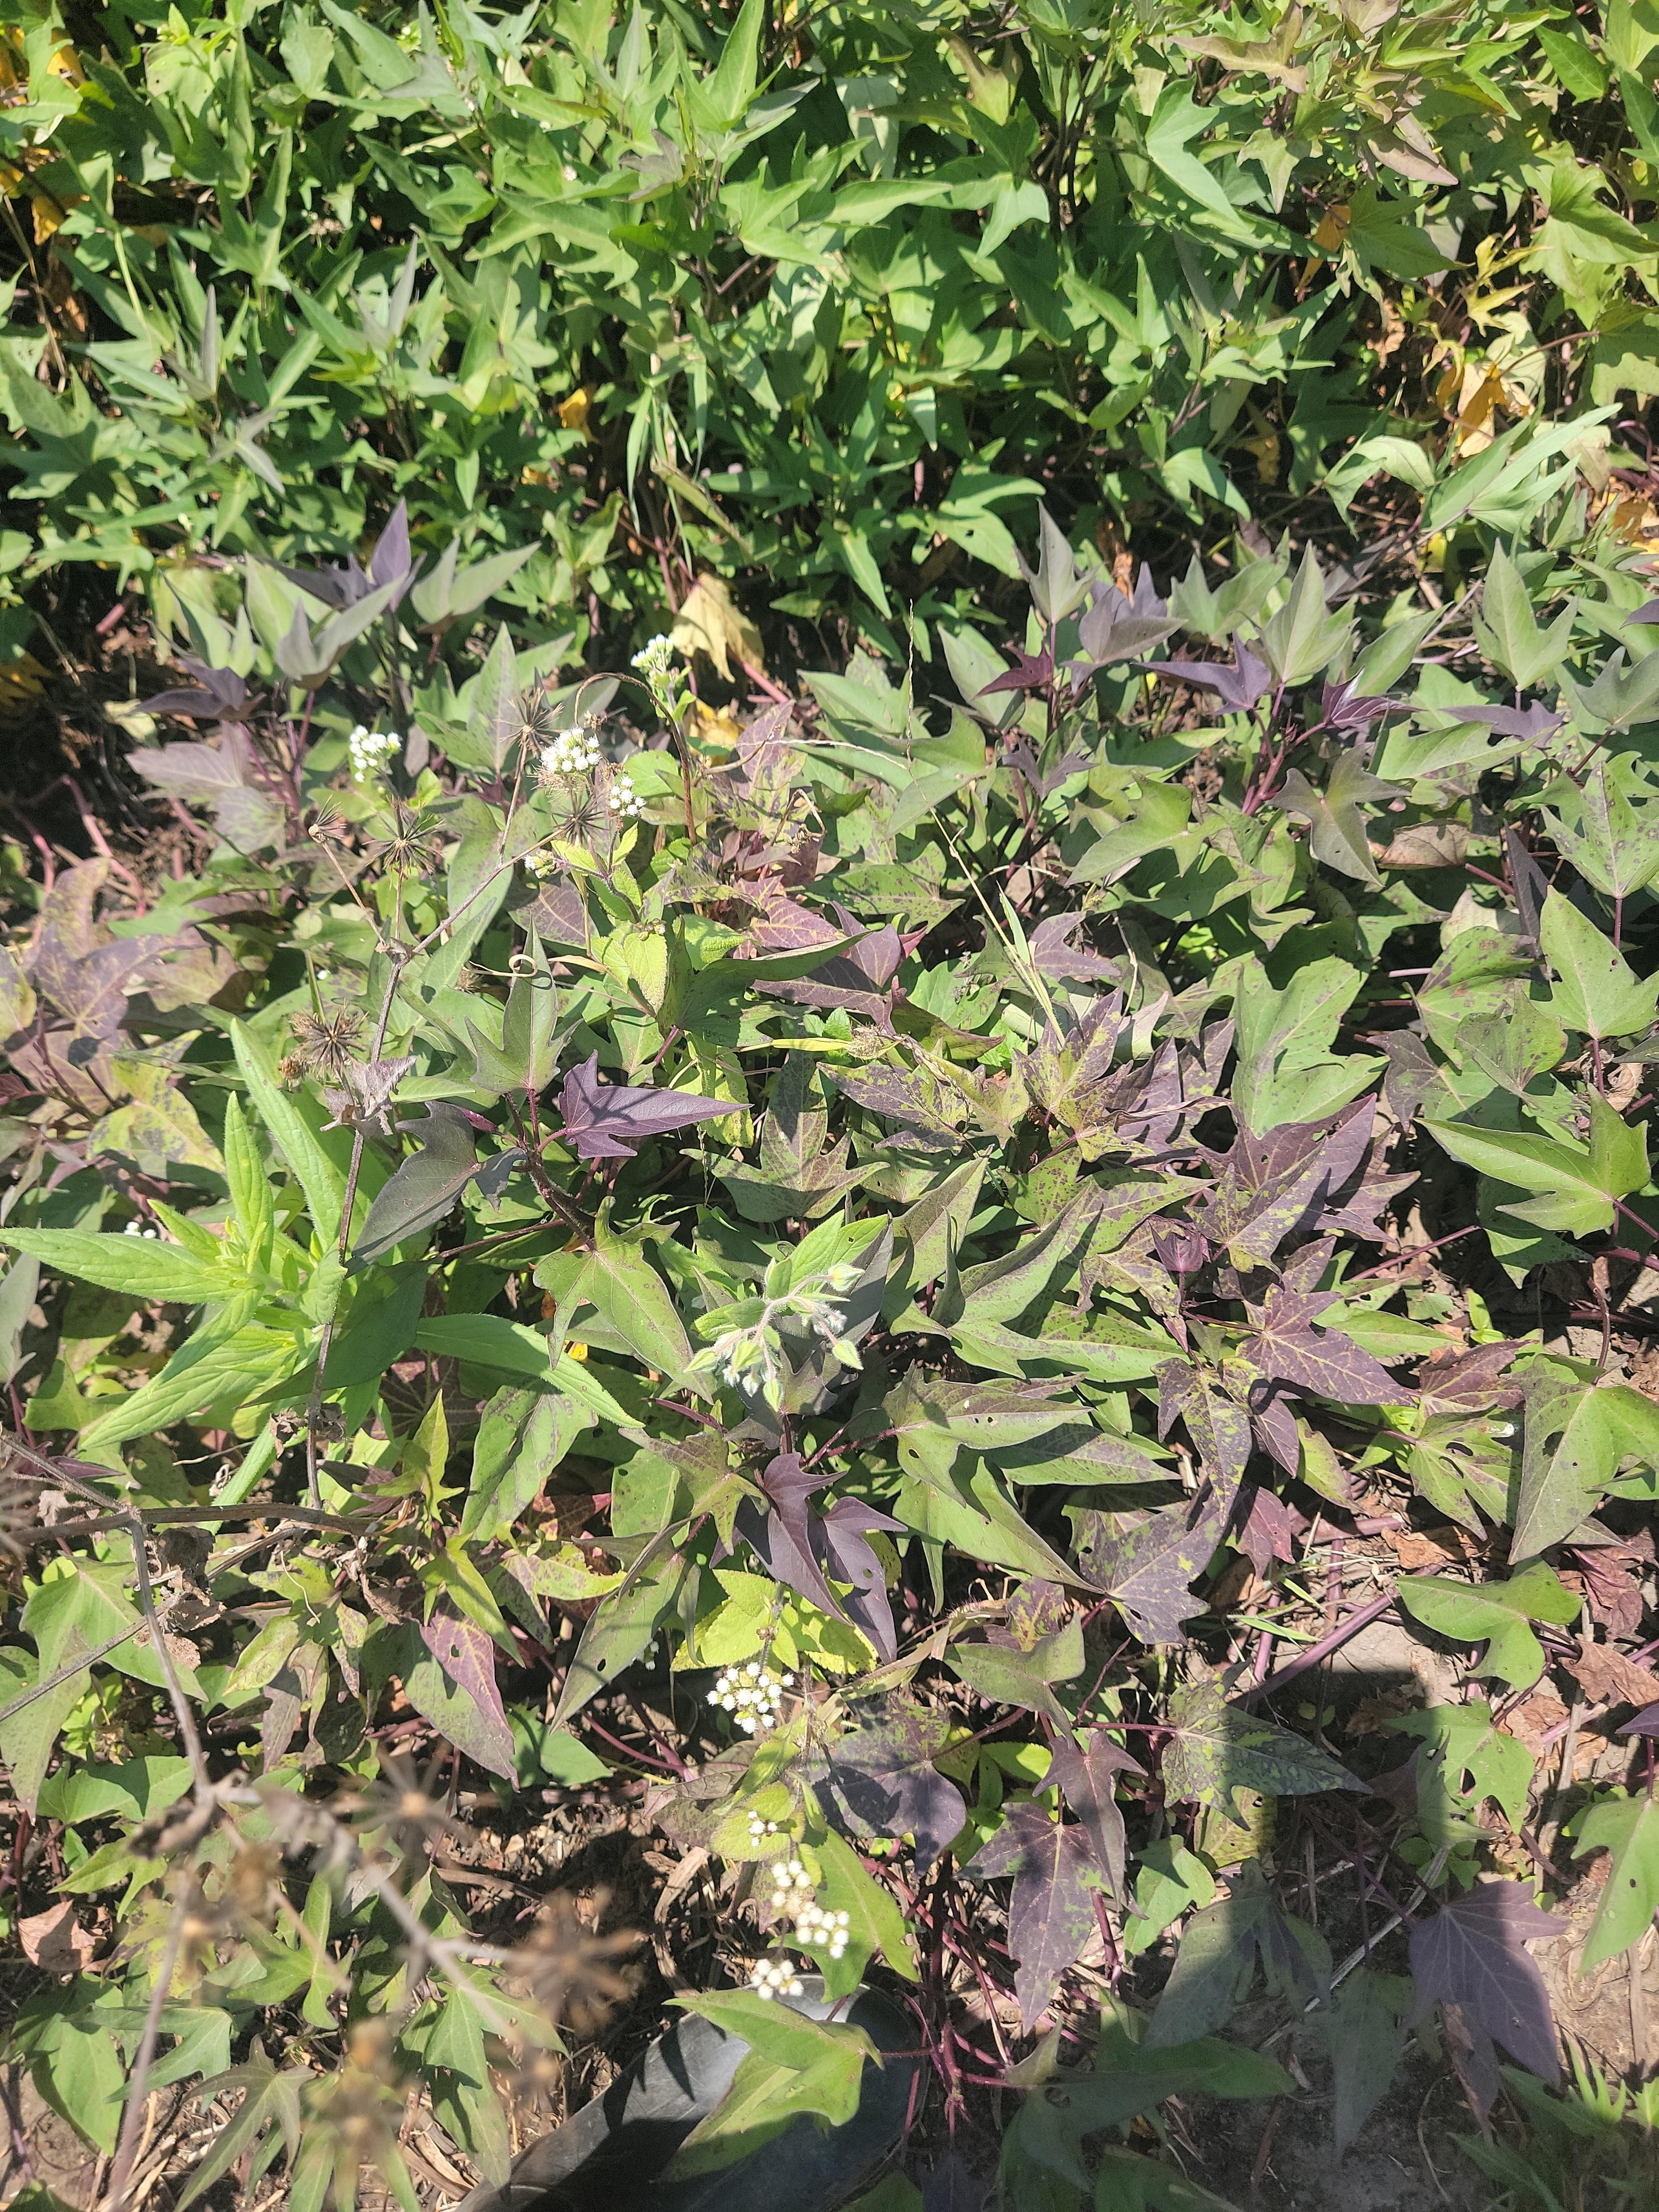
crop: sweet potato
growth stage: flowering
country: Tanzania
